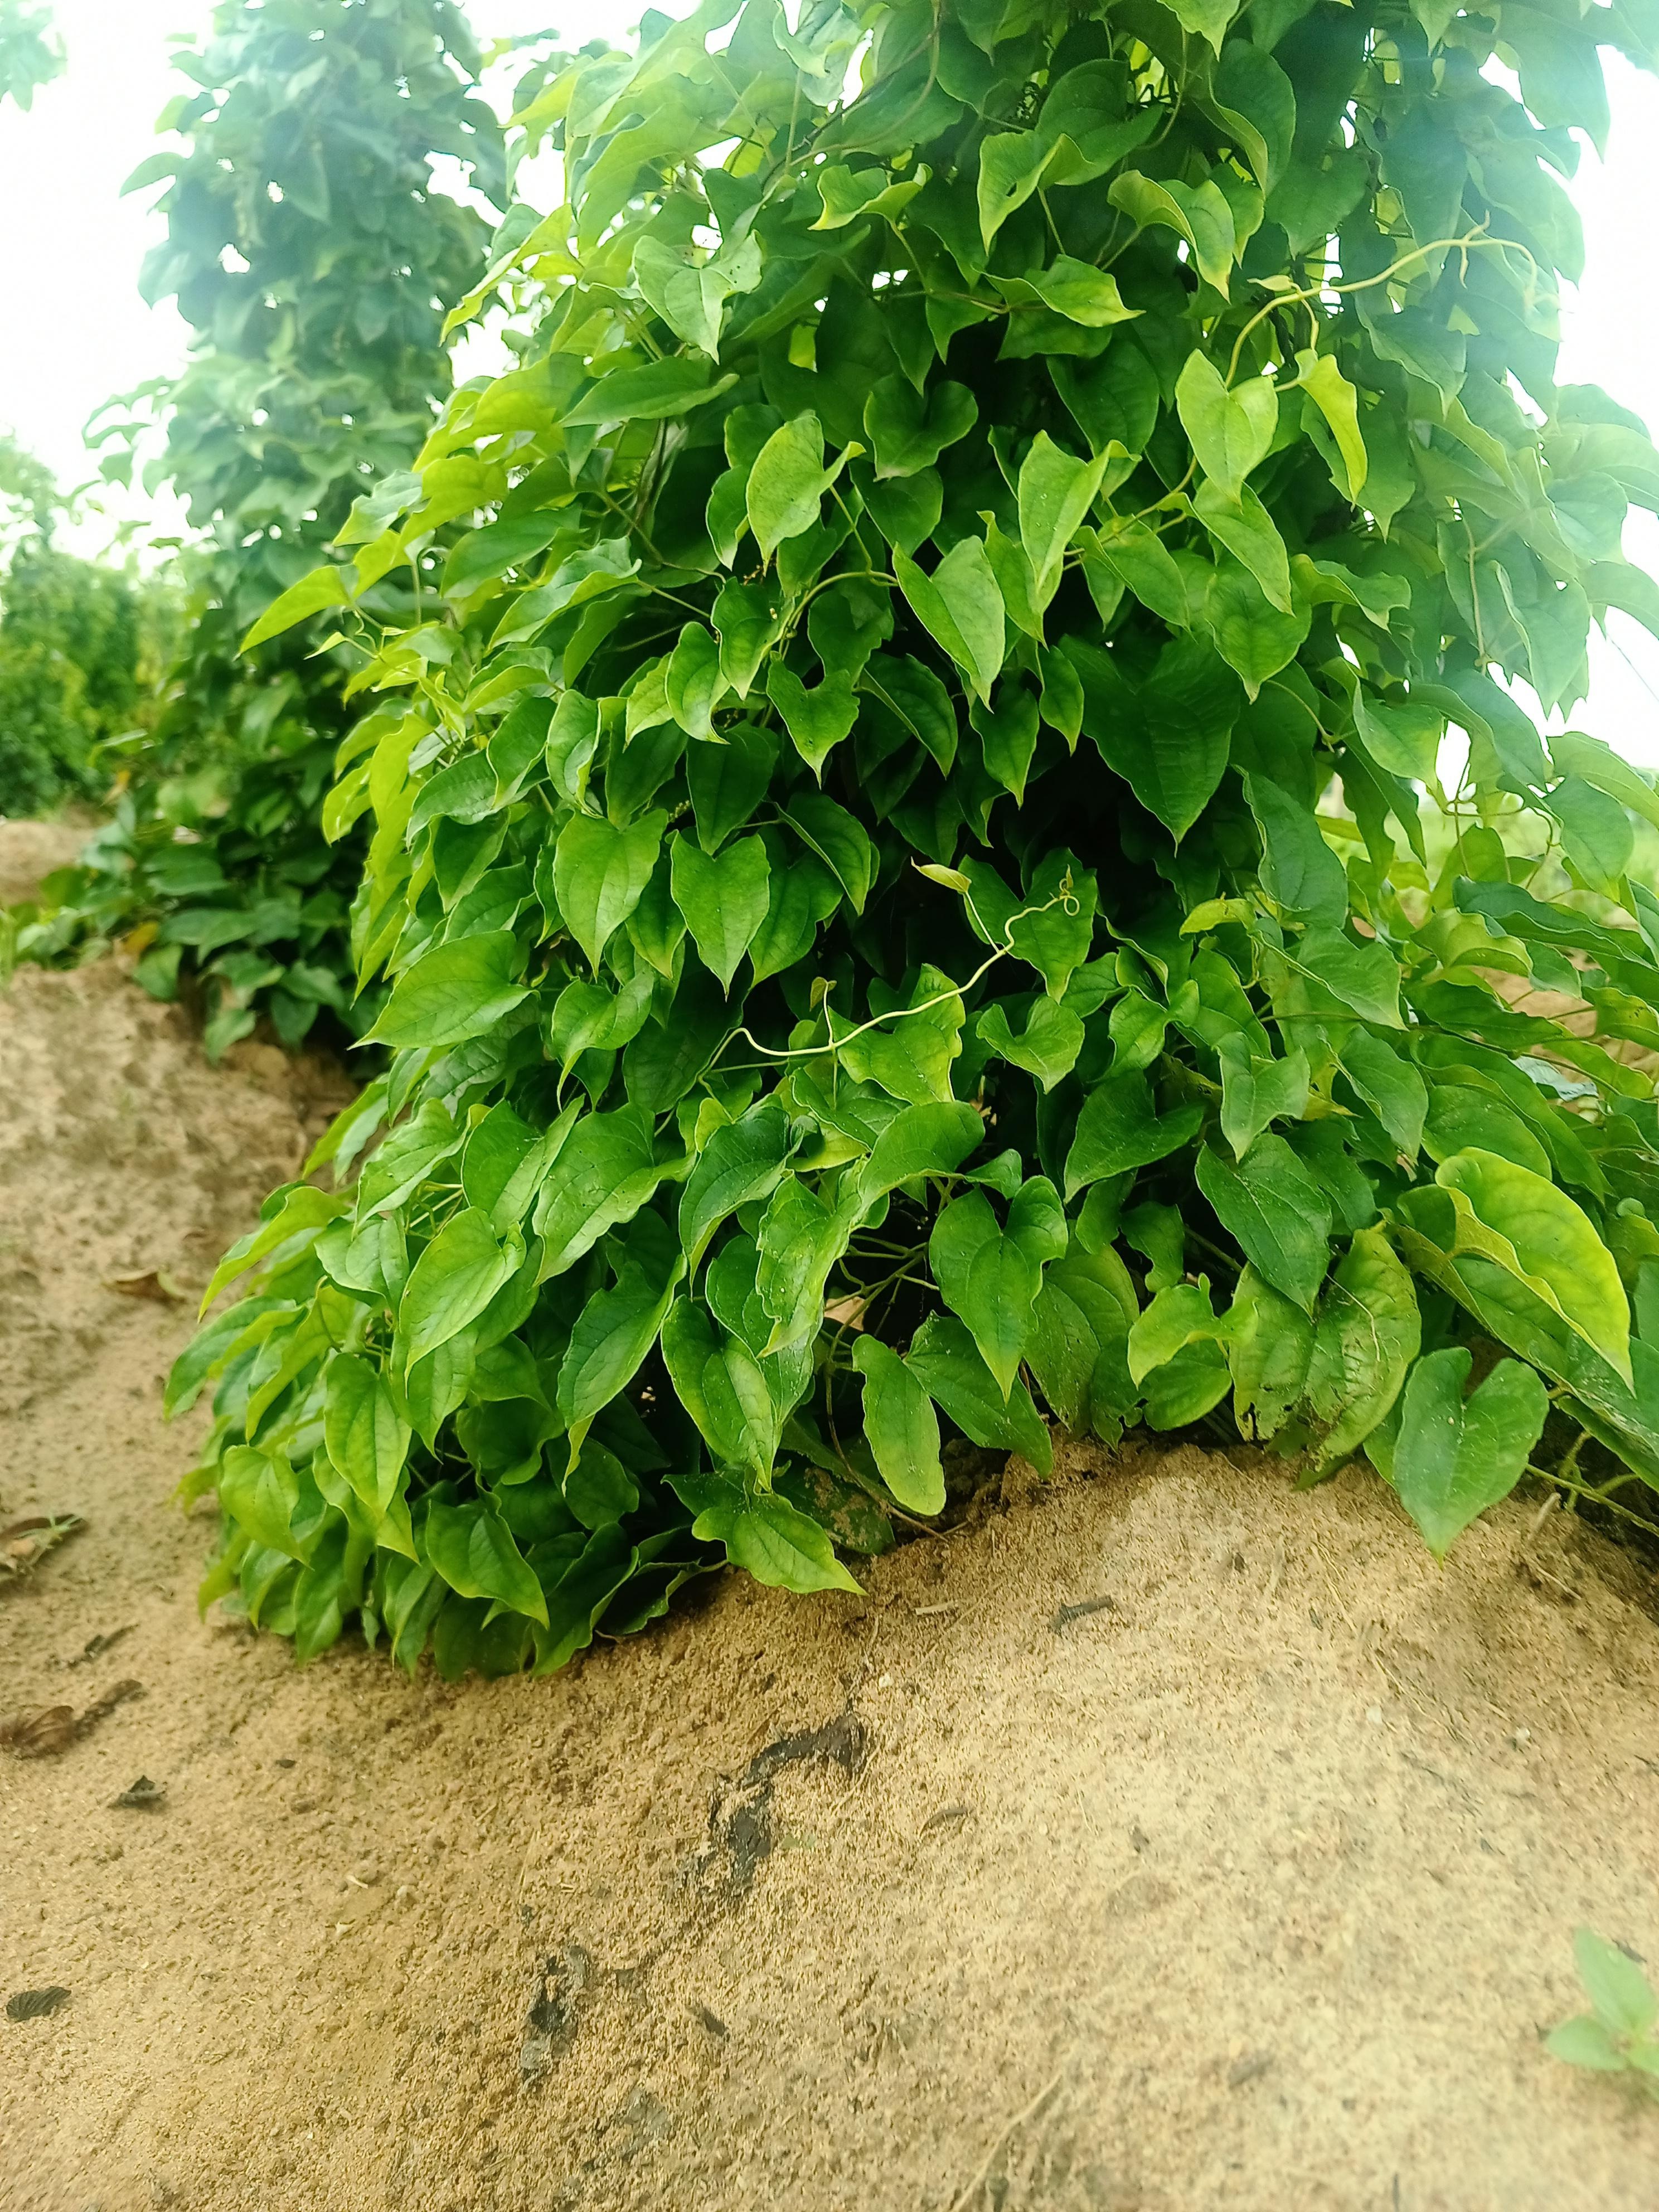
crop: yam
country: Nigeria
